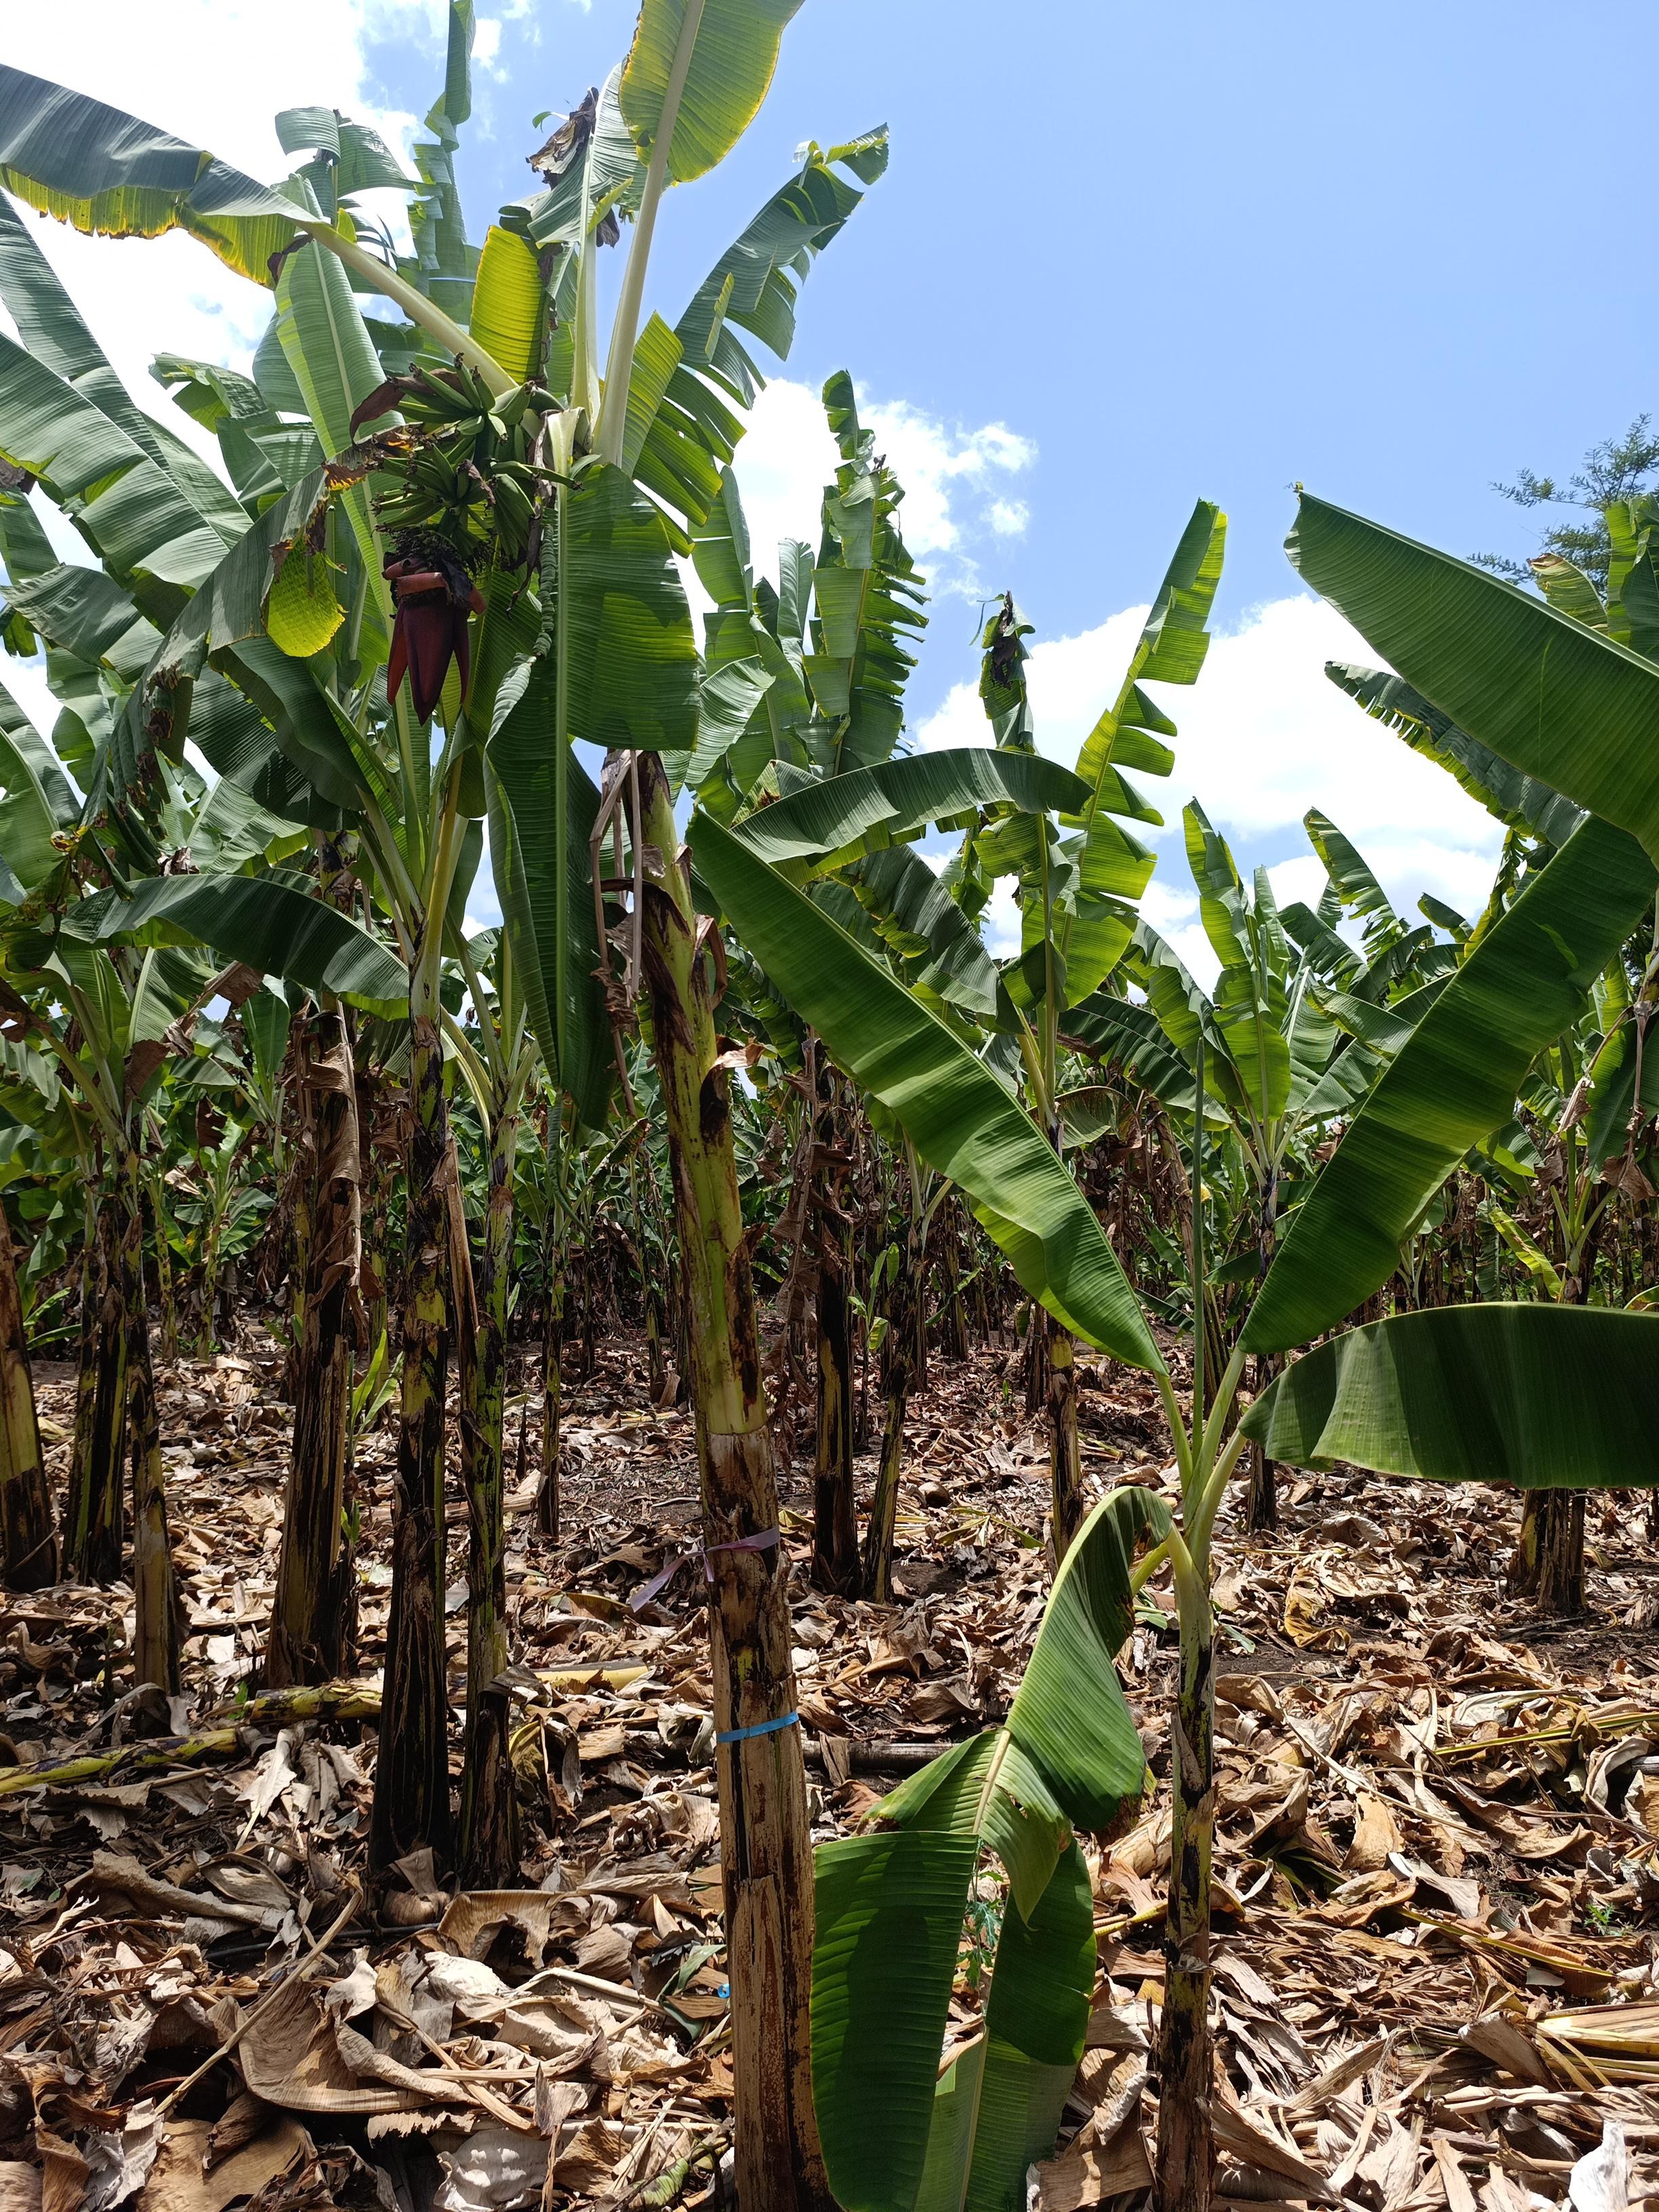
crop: banana
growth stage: development fruit
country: Tanzania
